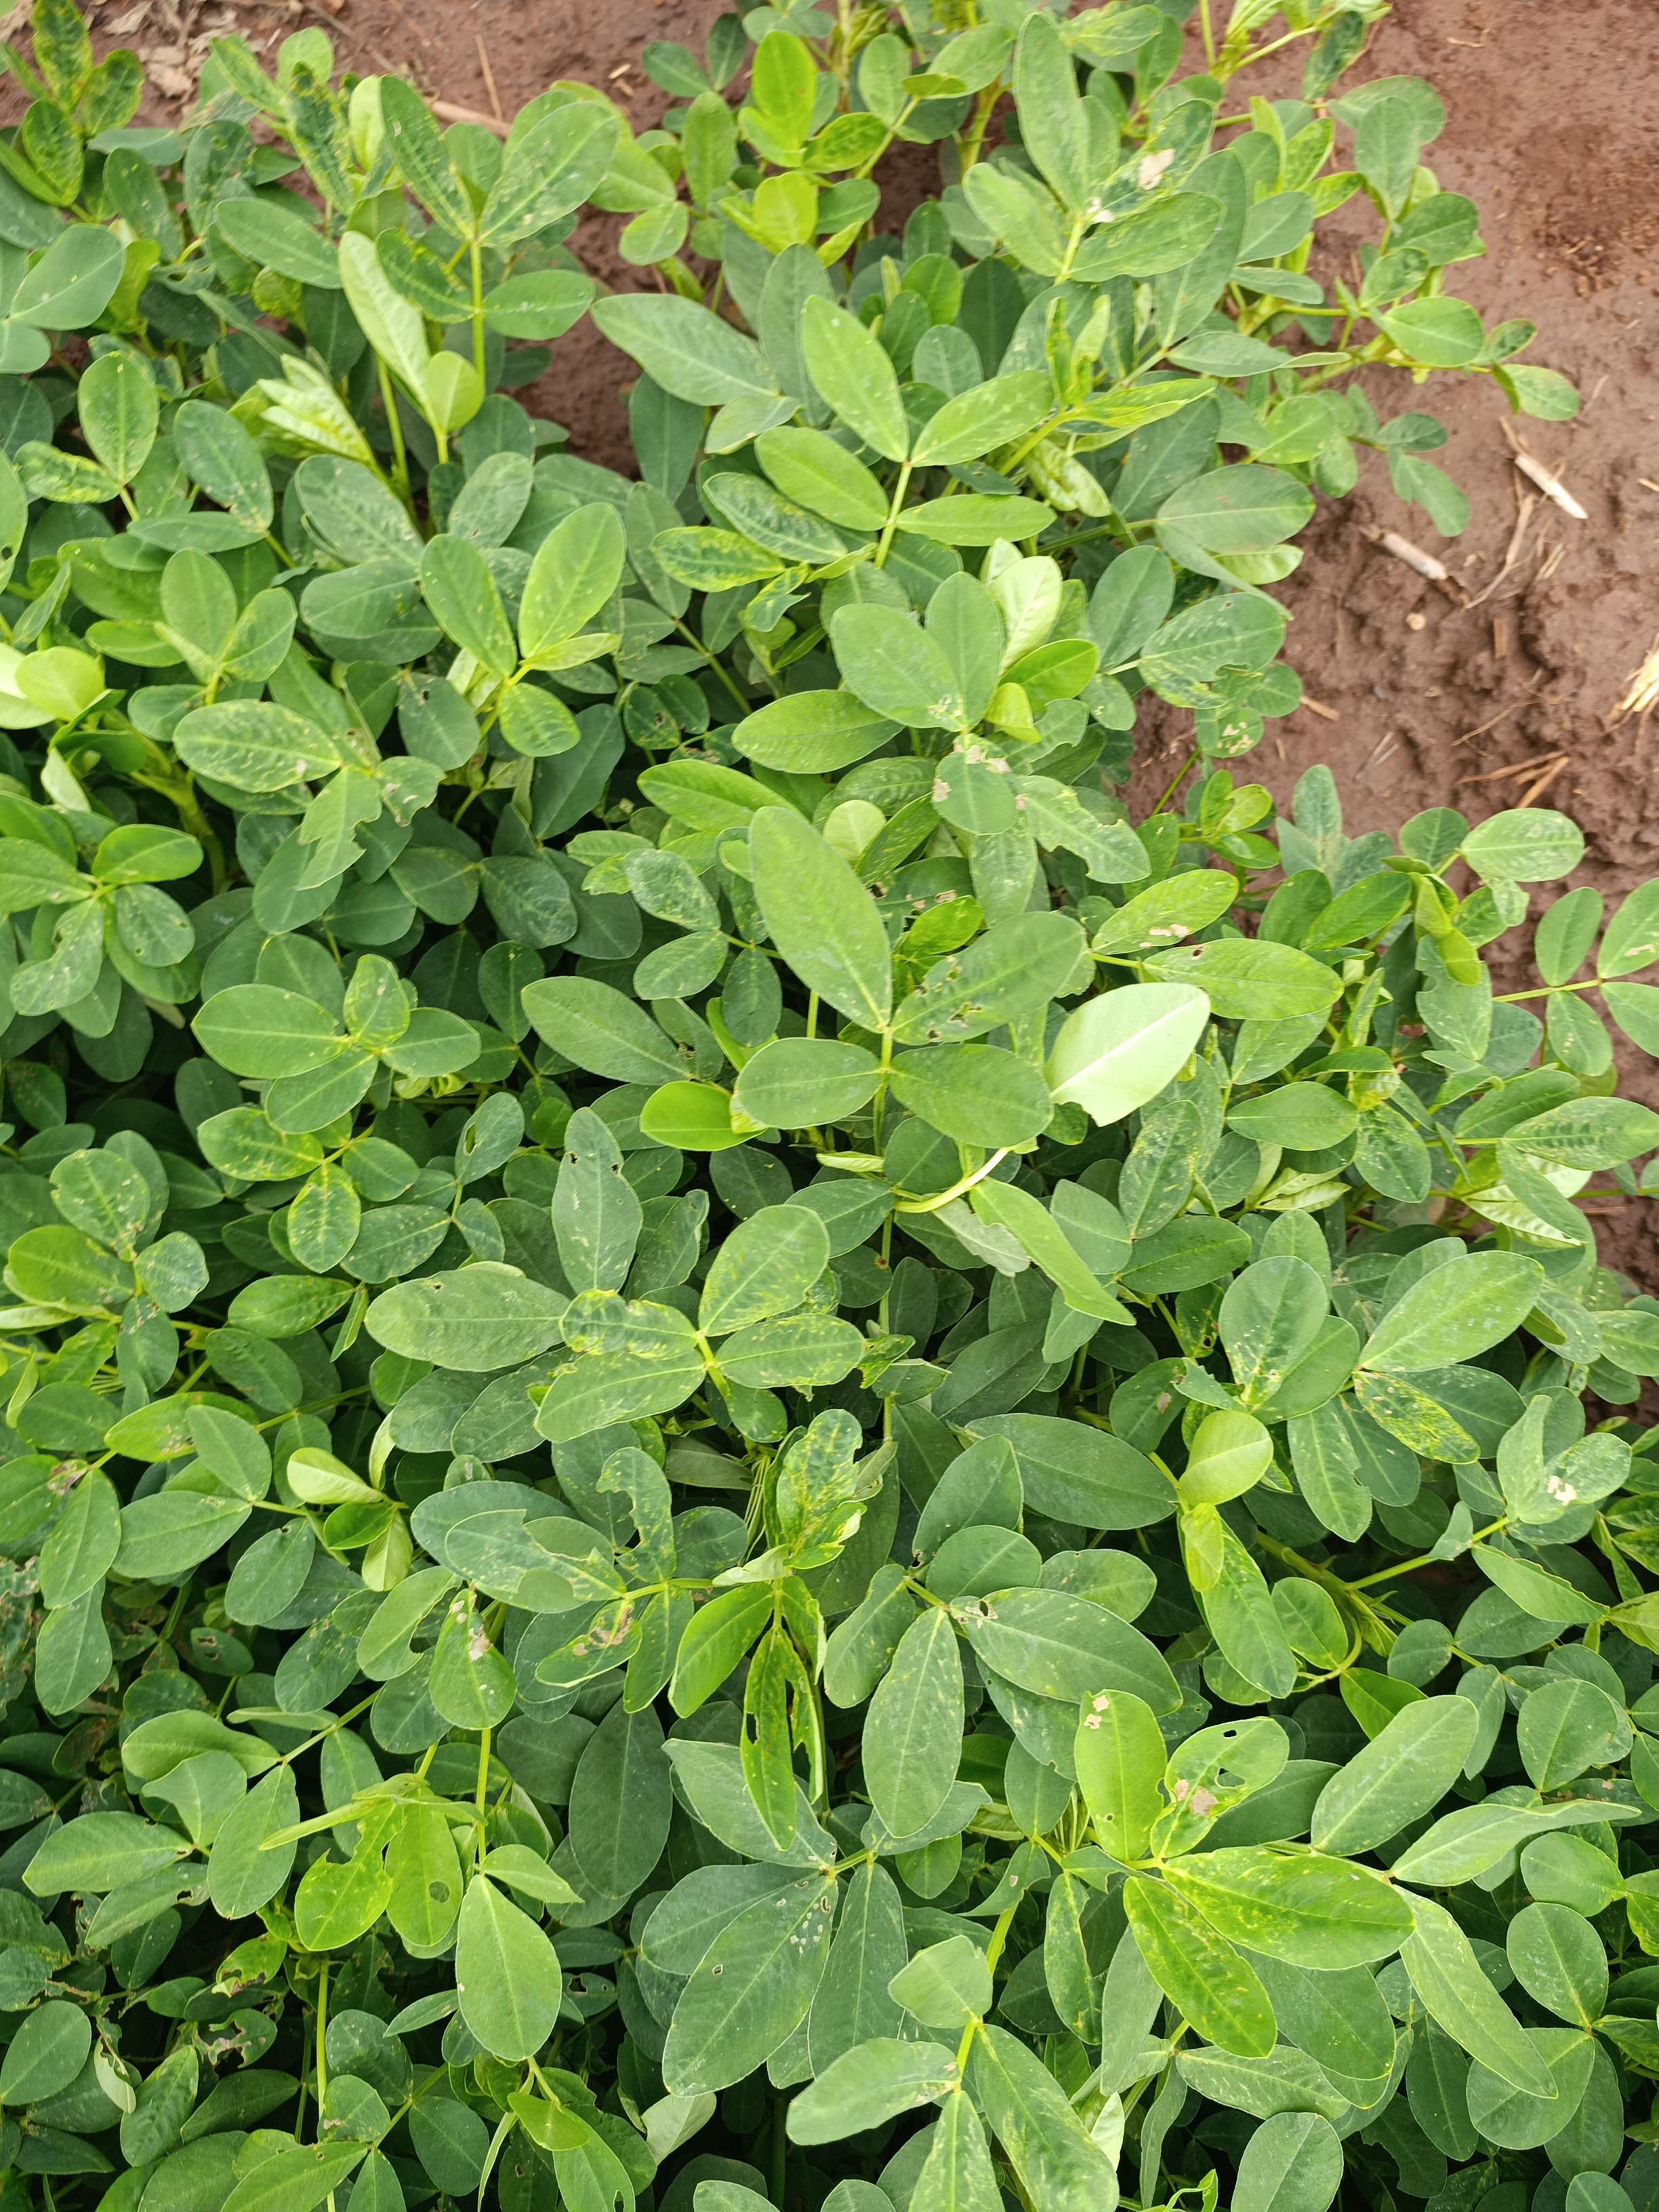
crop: groundnut
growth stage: flowering
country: Kenya
